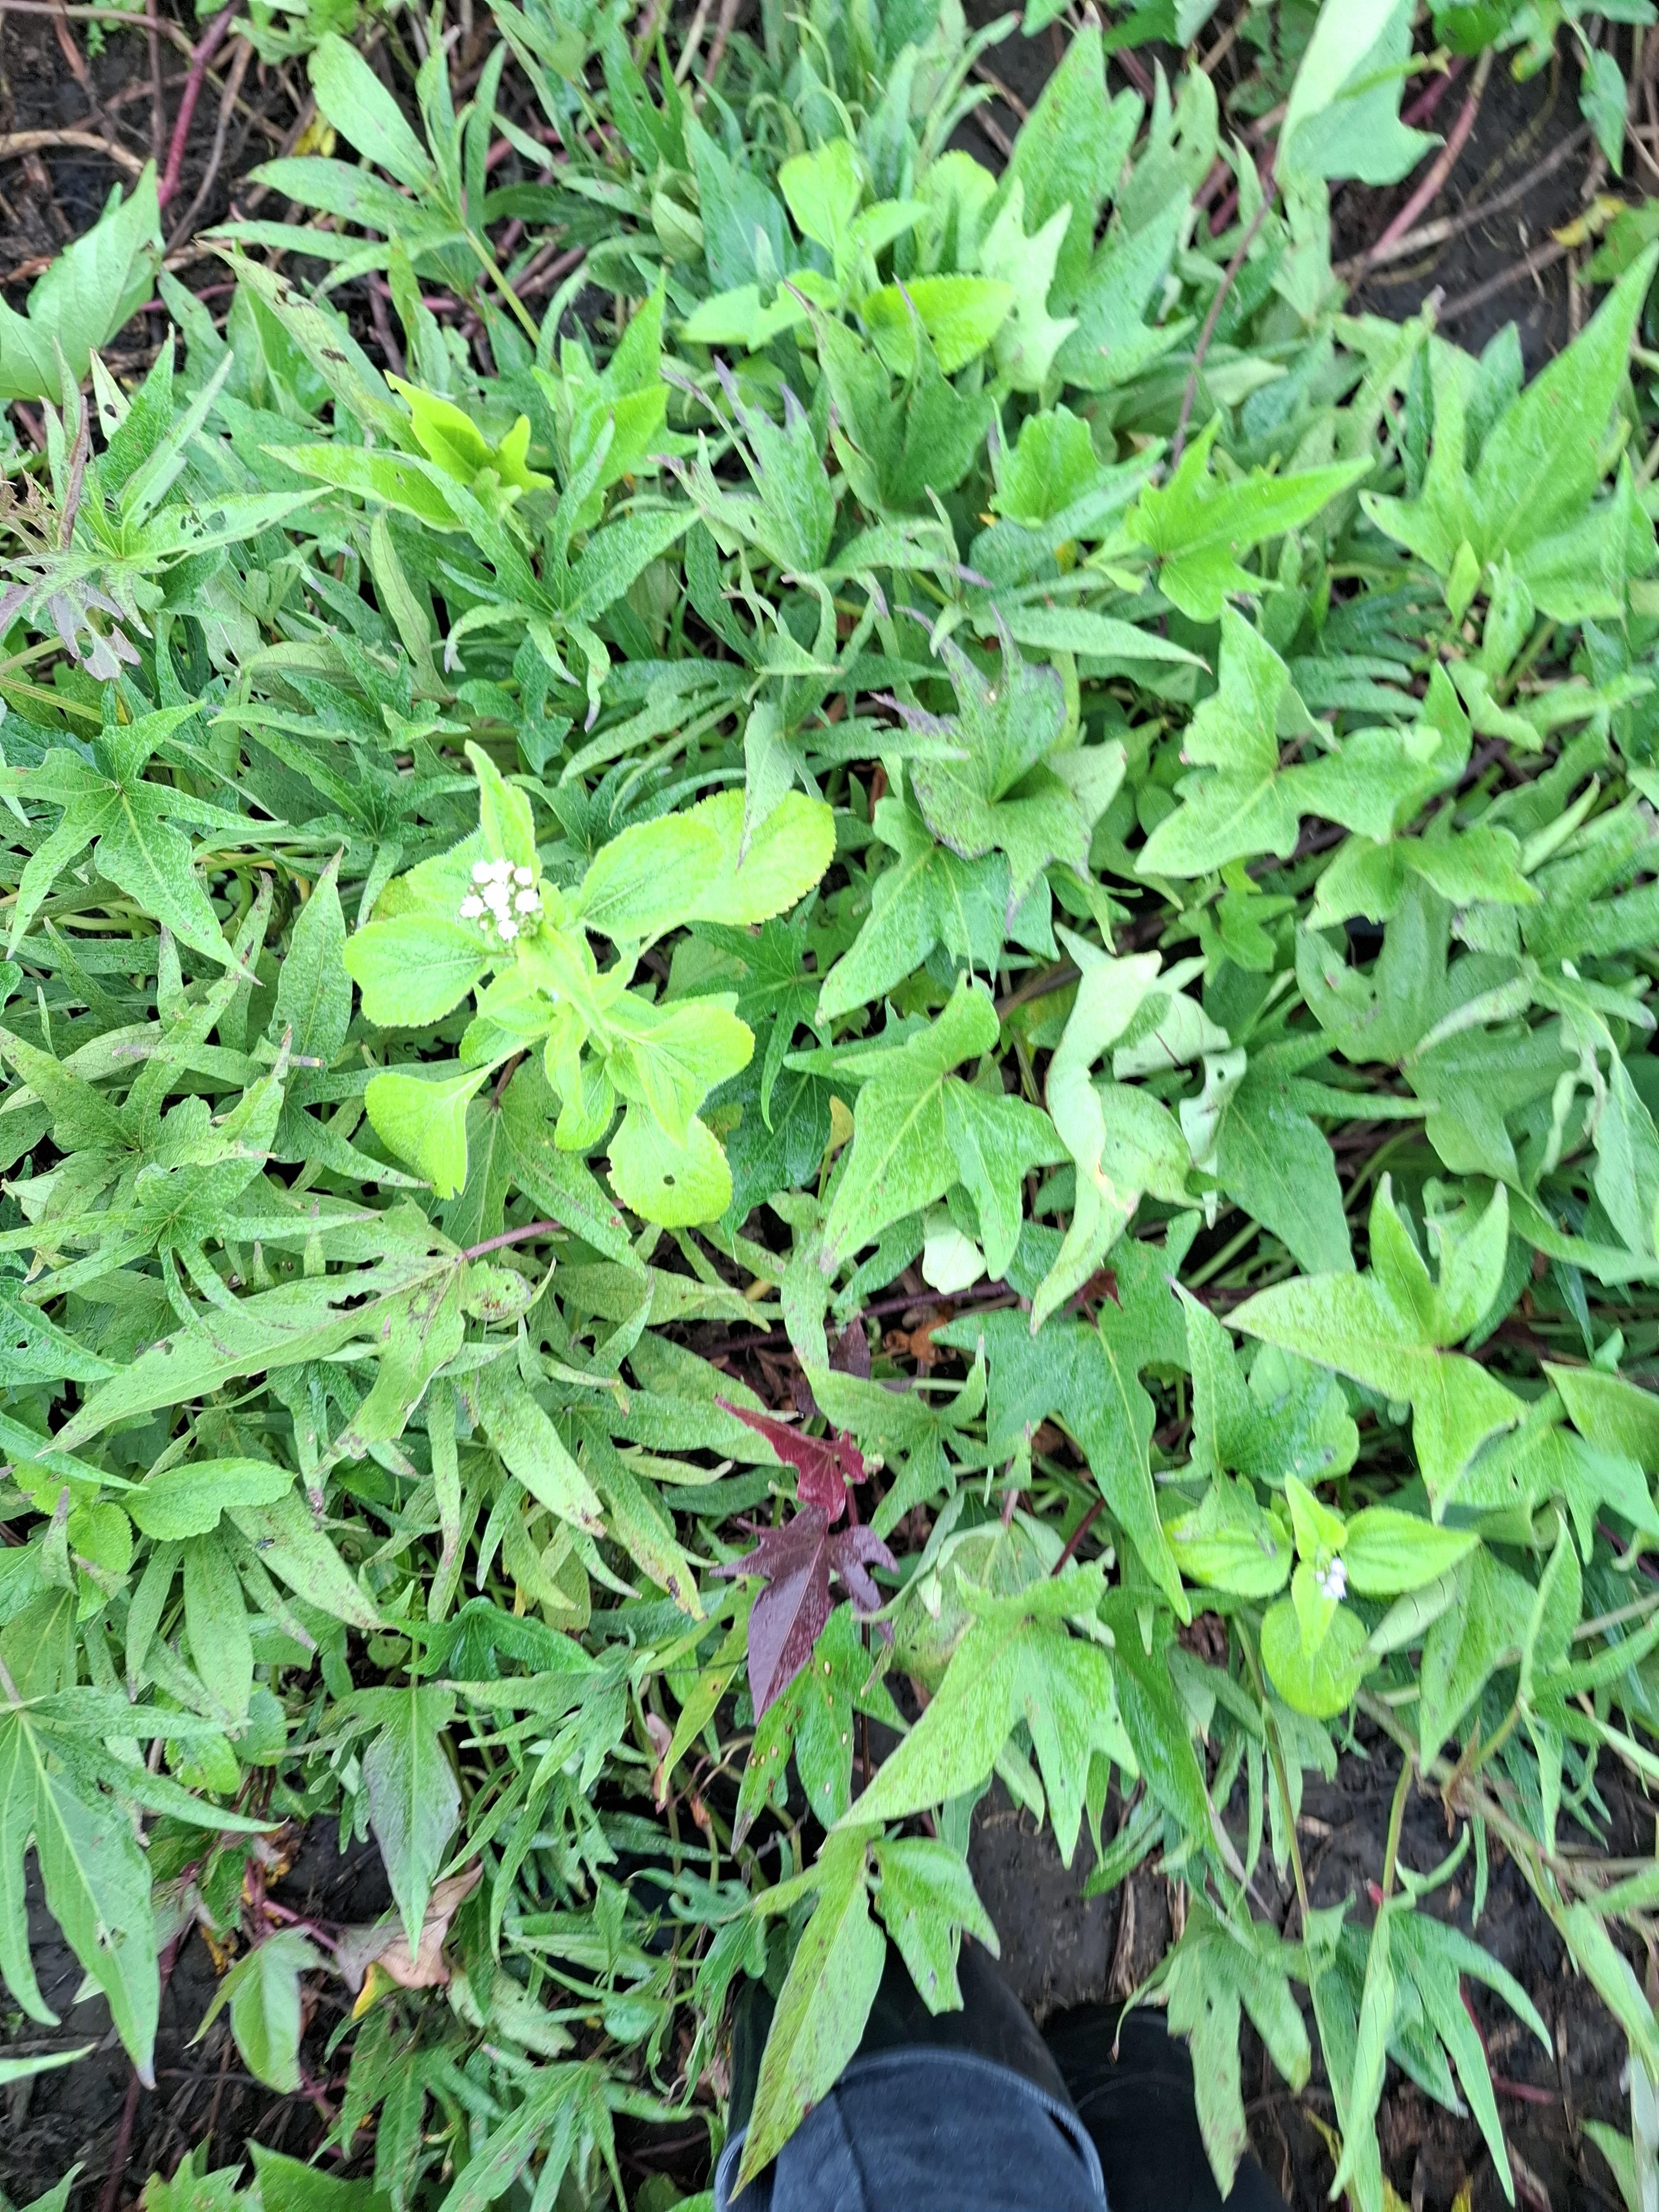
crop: sweet potato
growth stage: flowering
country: Tanzania
